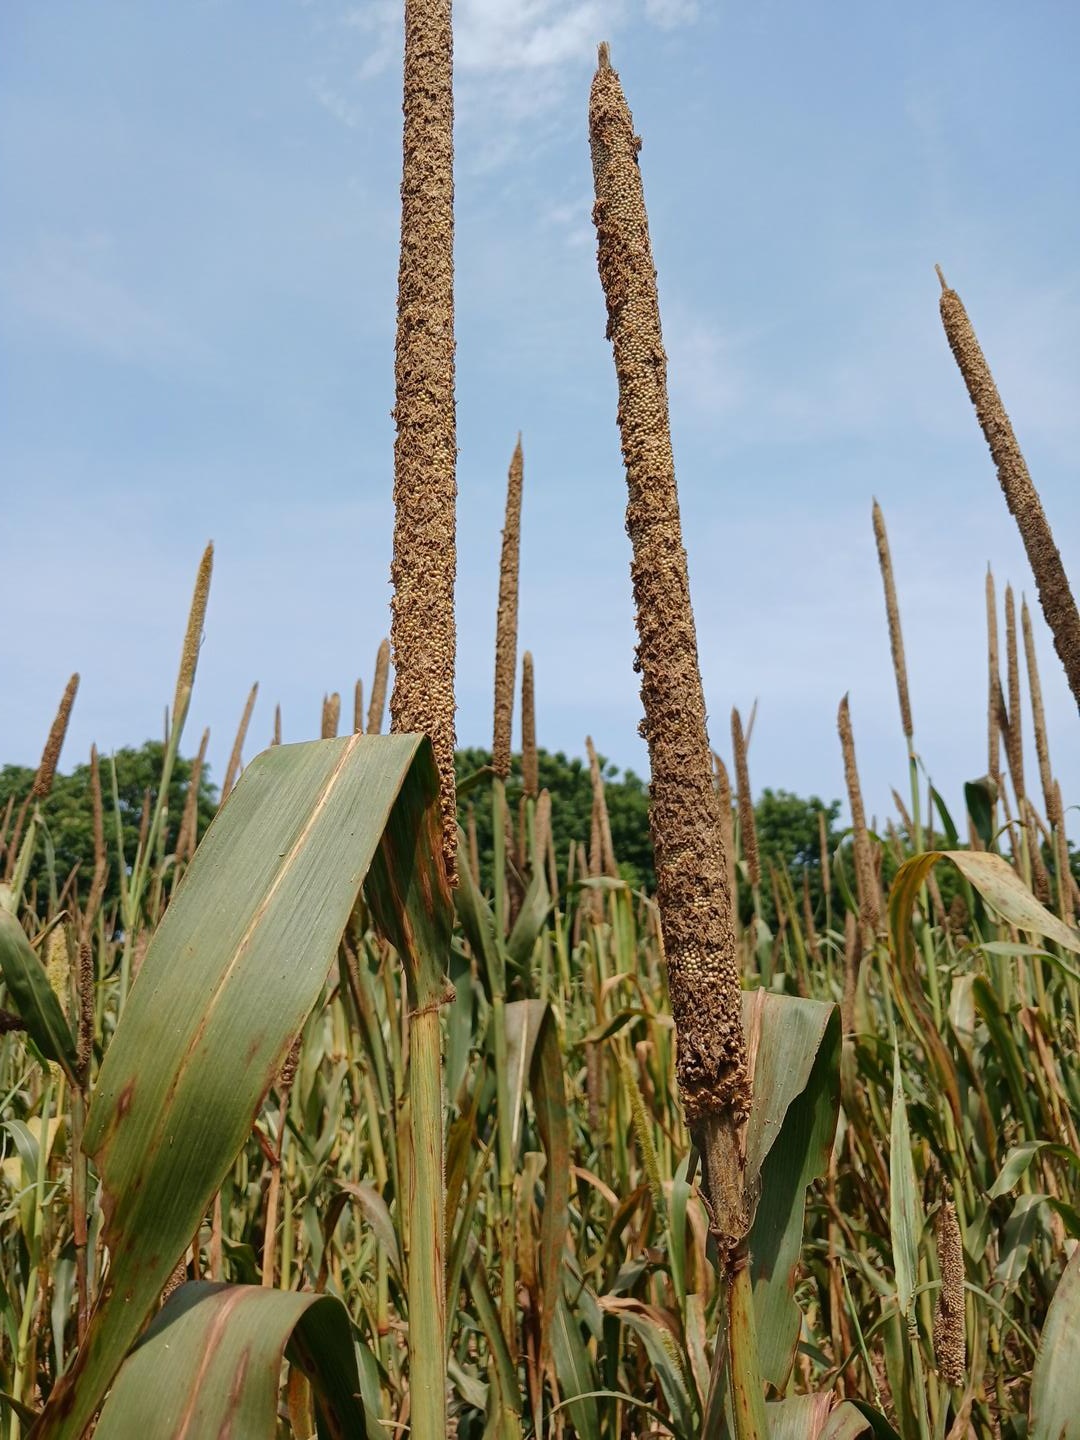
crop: pearl millet
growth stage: maturity
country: Senegal
